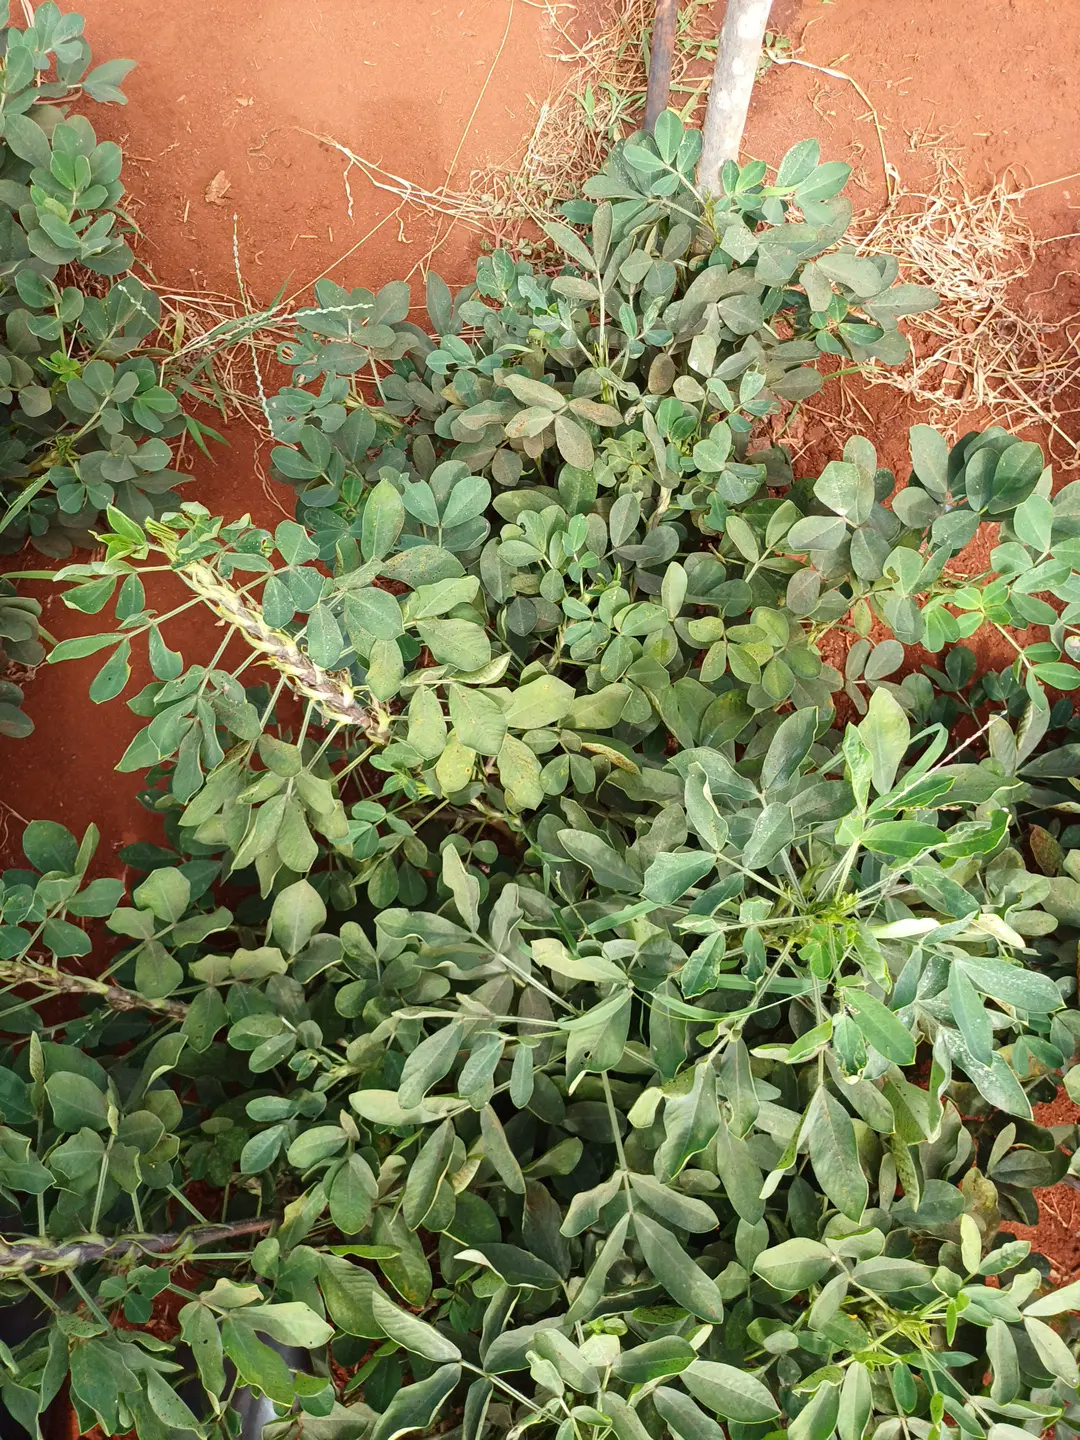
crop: groundnut
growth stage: pegging
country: Kenya
